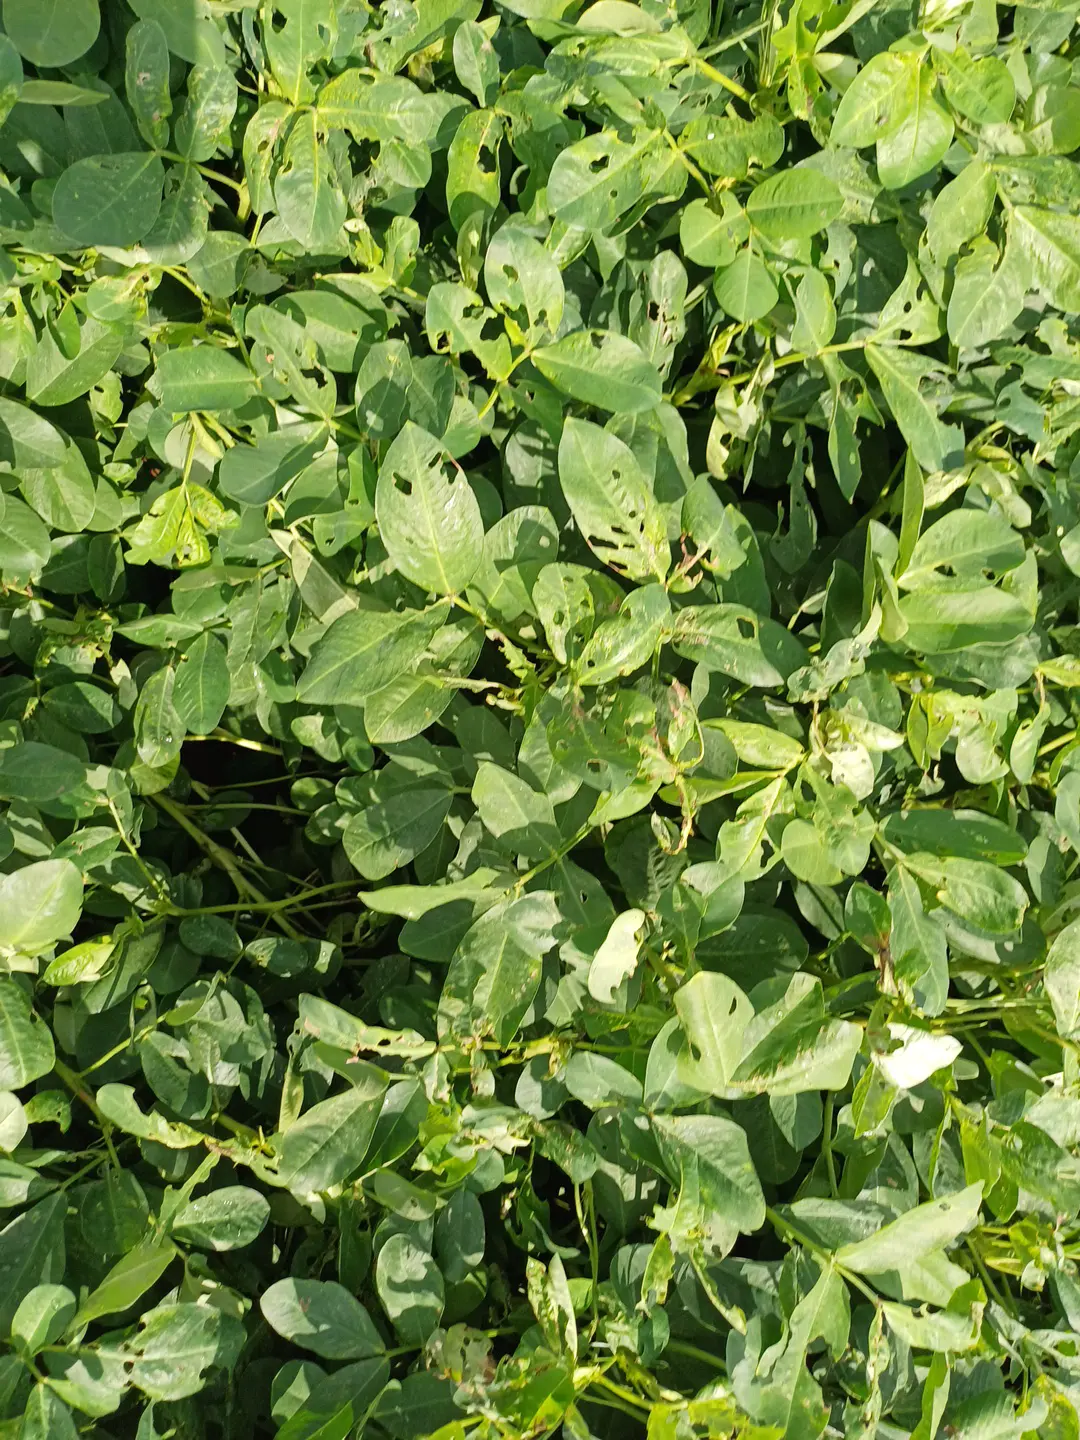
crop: groundnut
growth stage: pegging
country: Kenya
